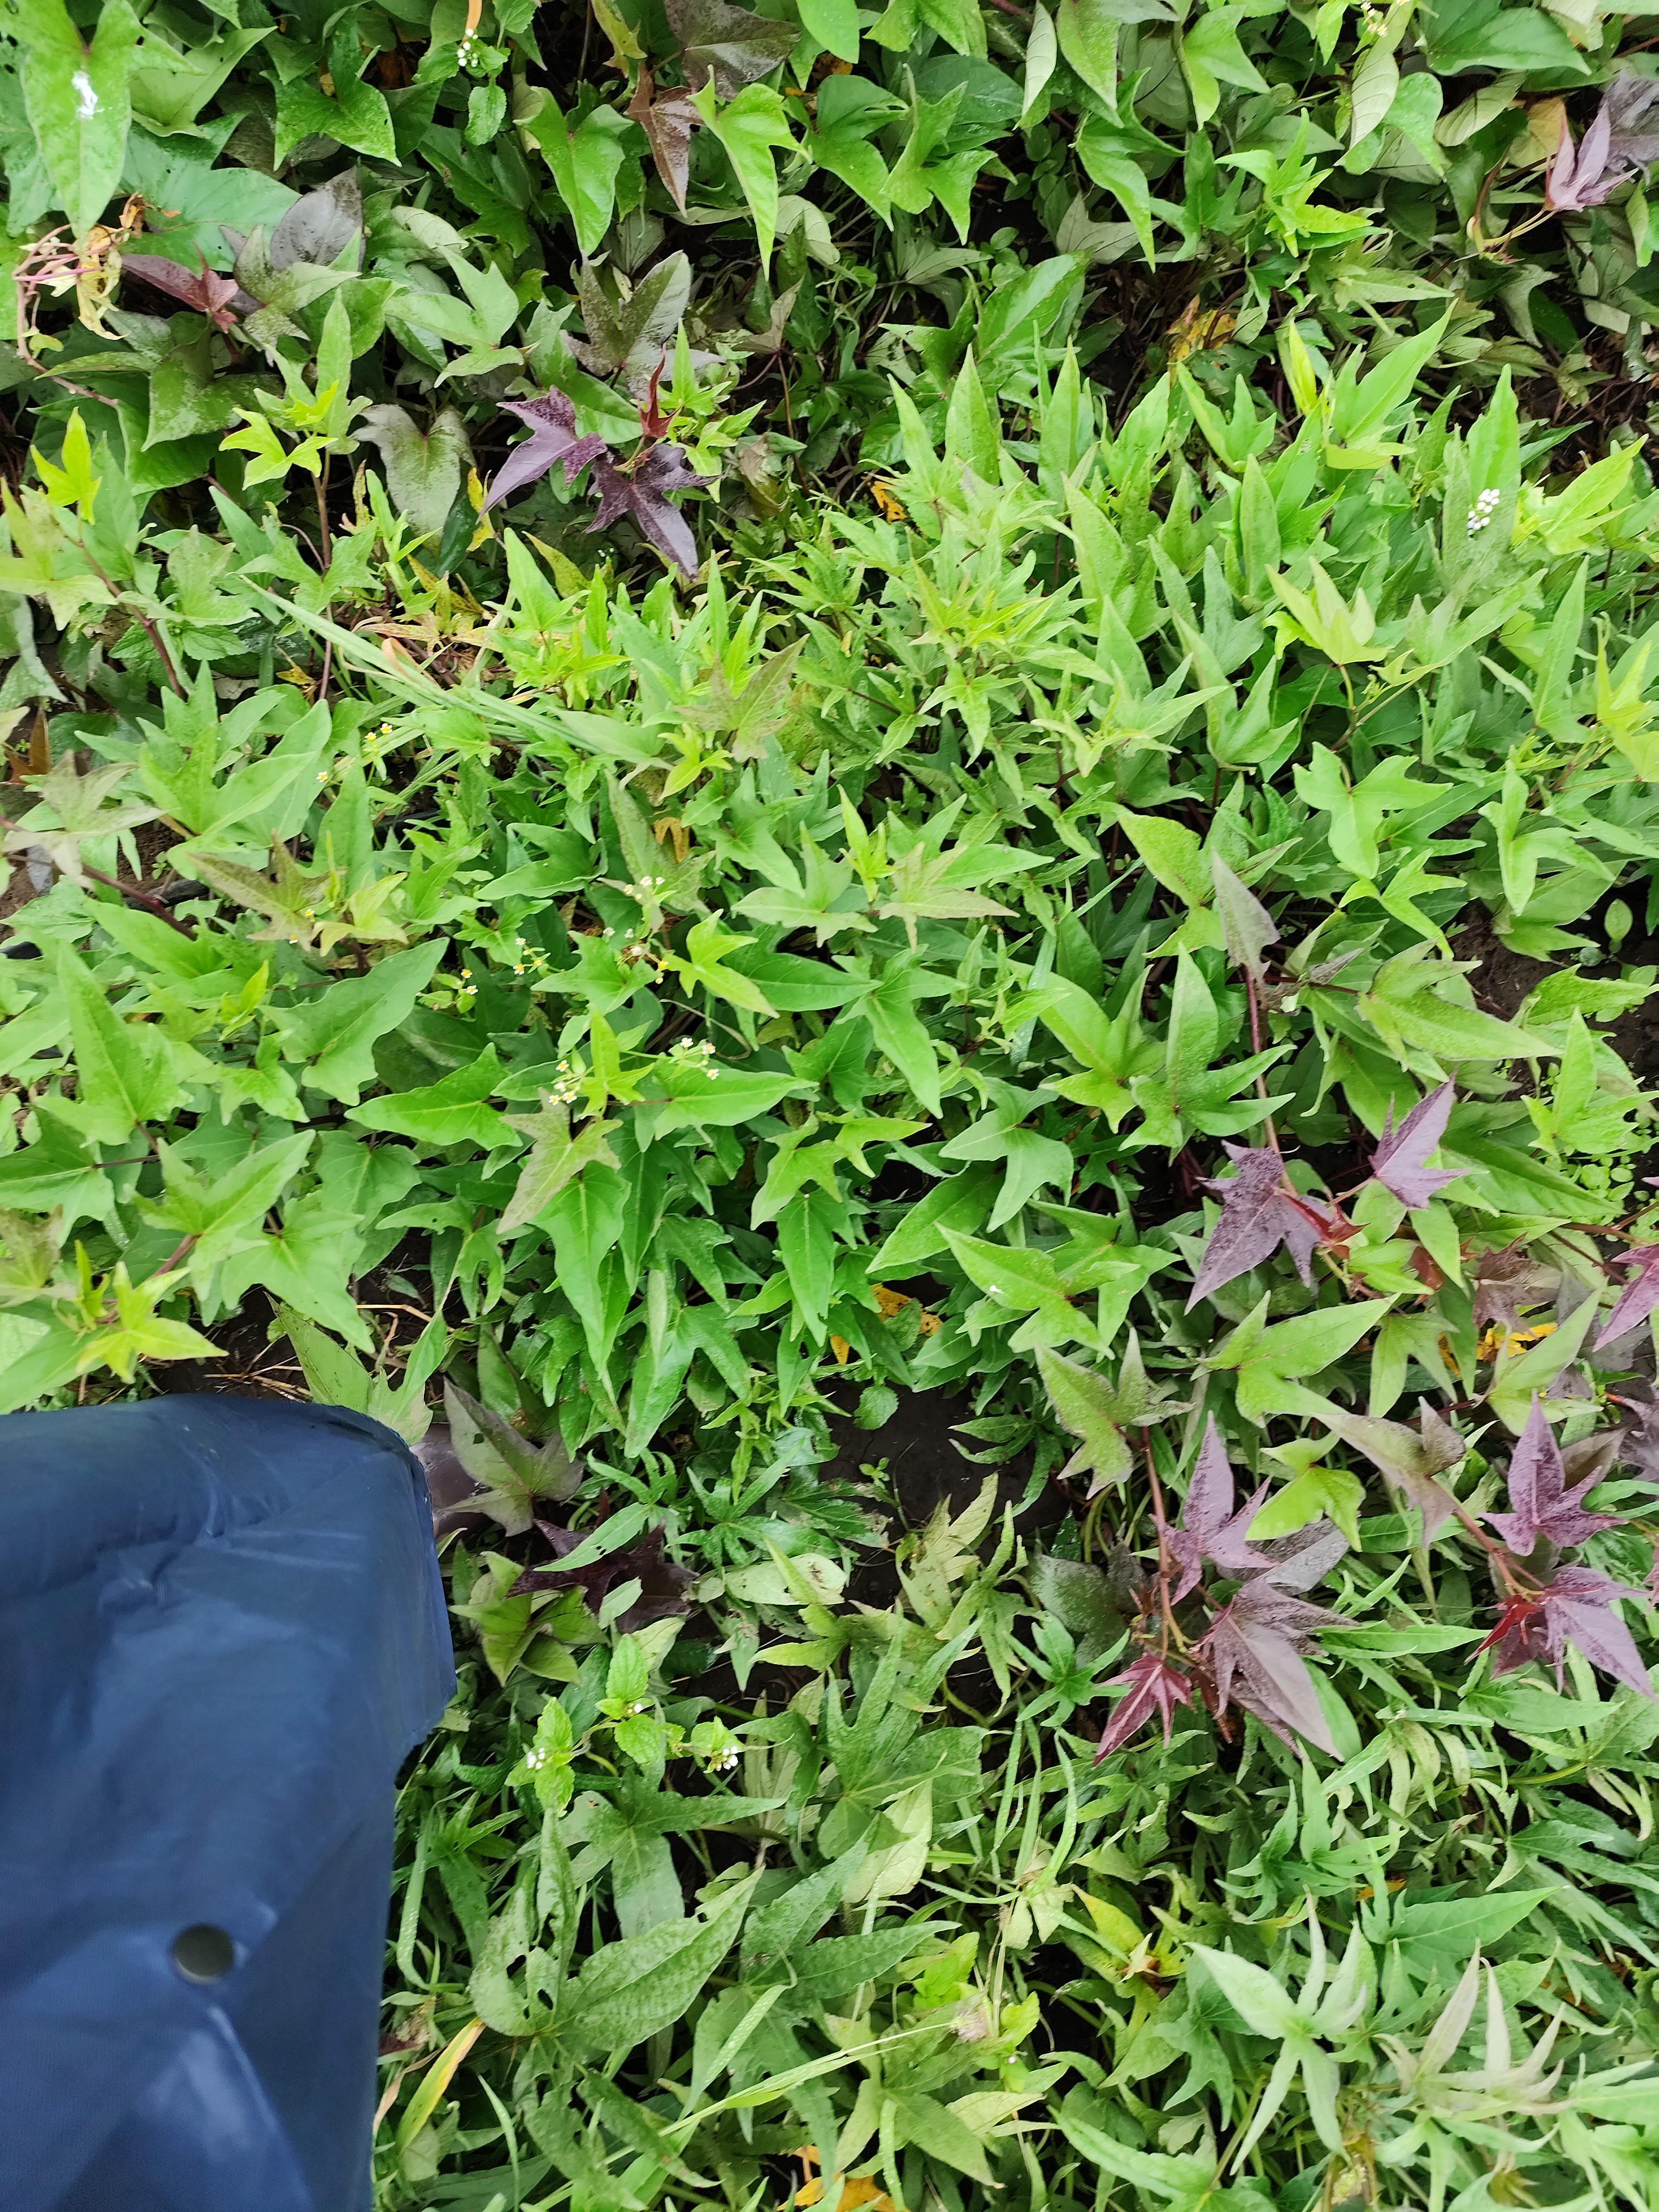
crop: sweet potato
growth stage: vegetative
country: Tanzania
